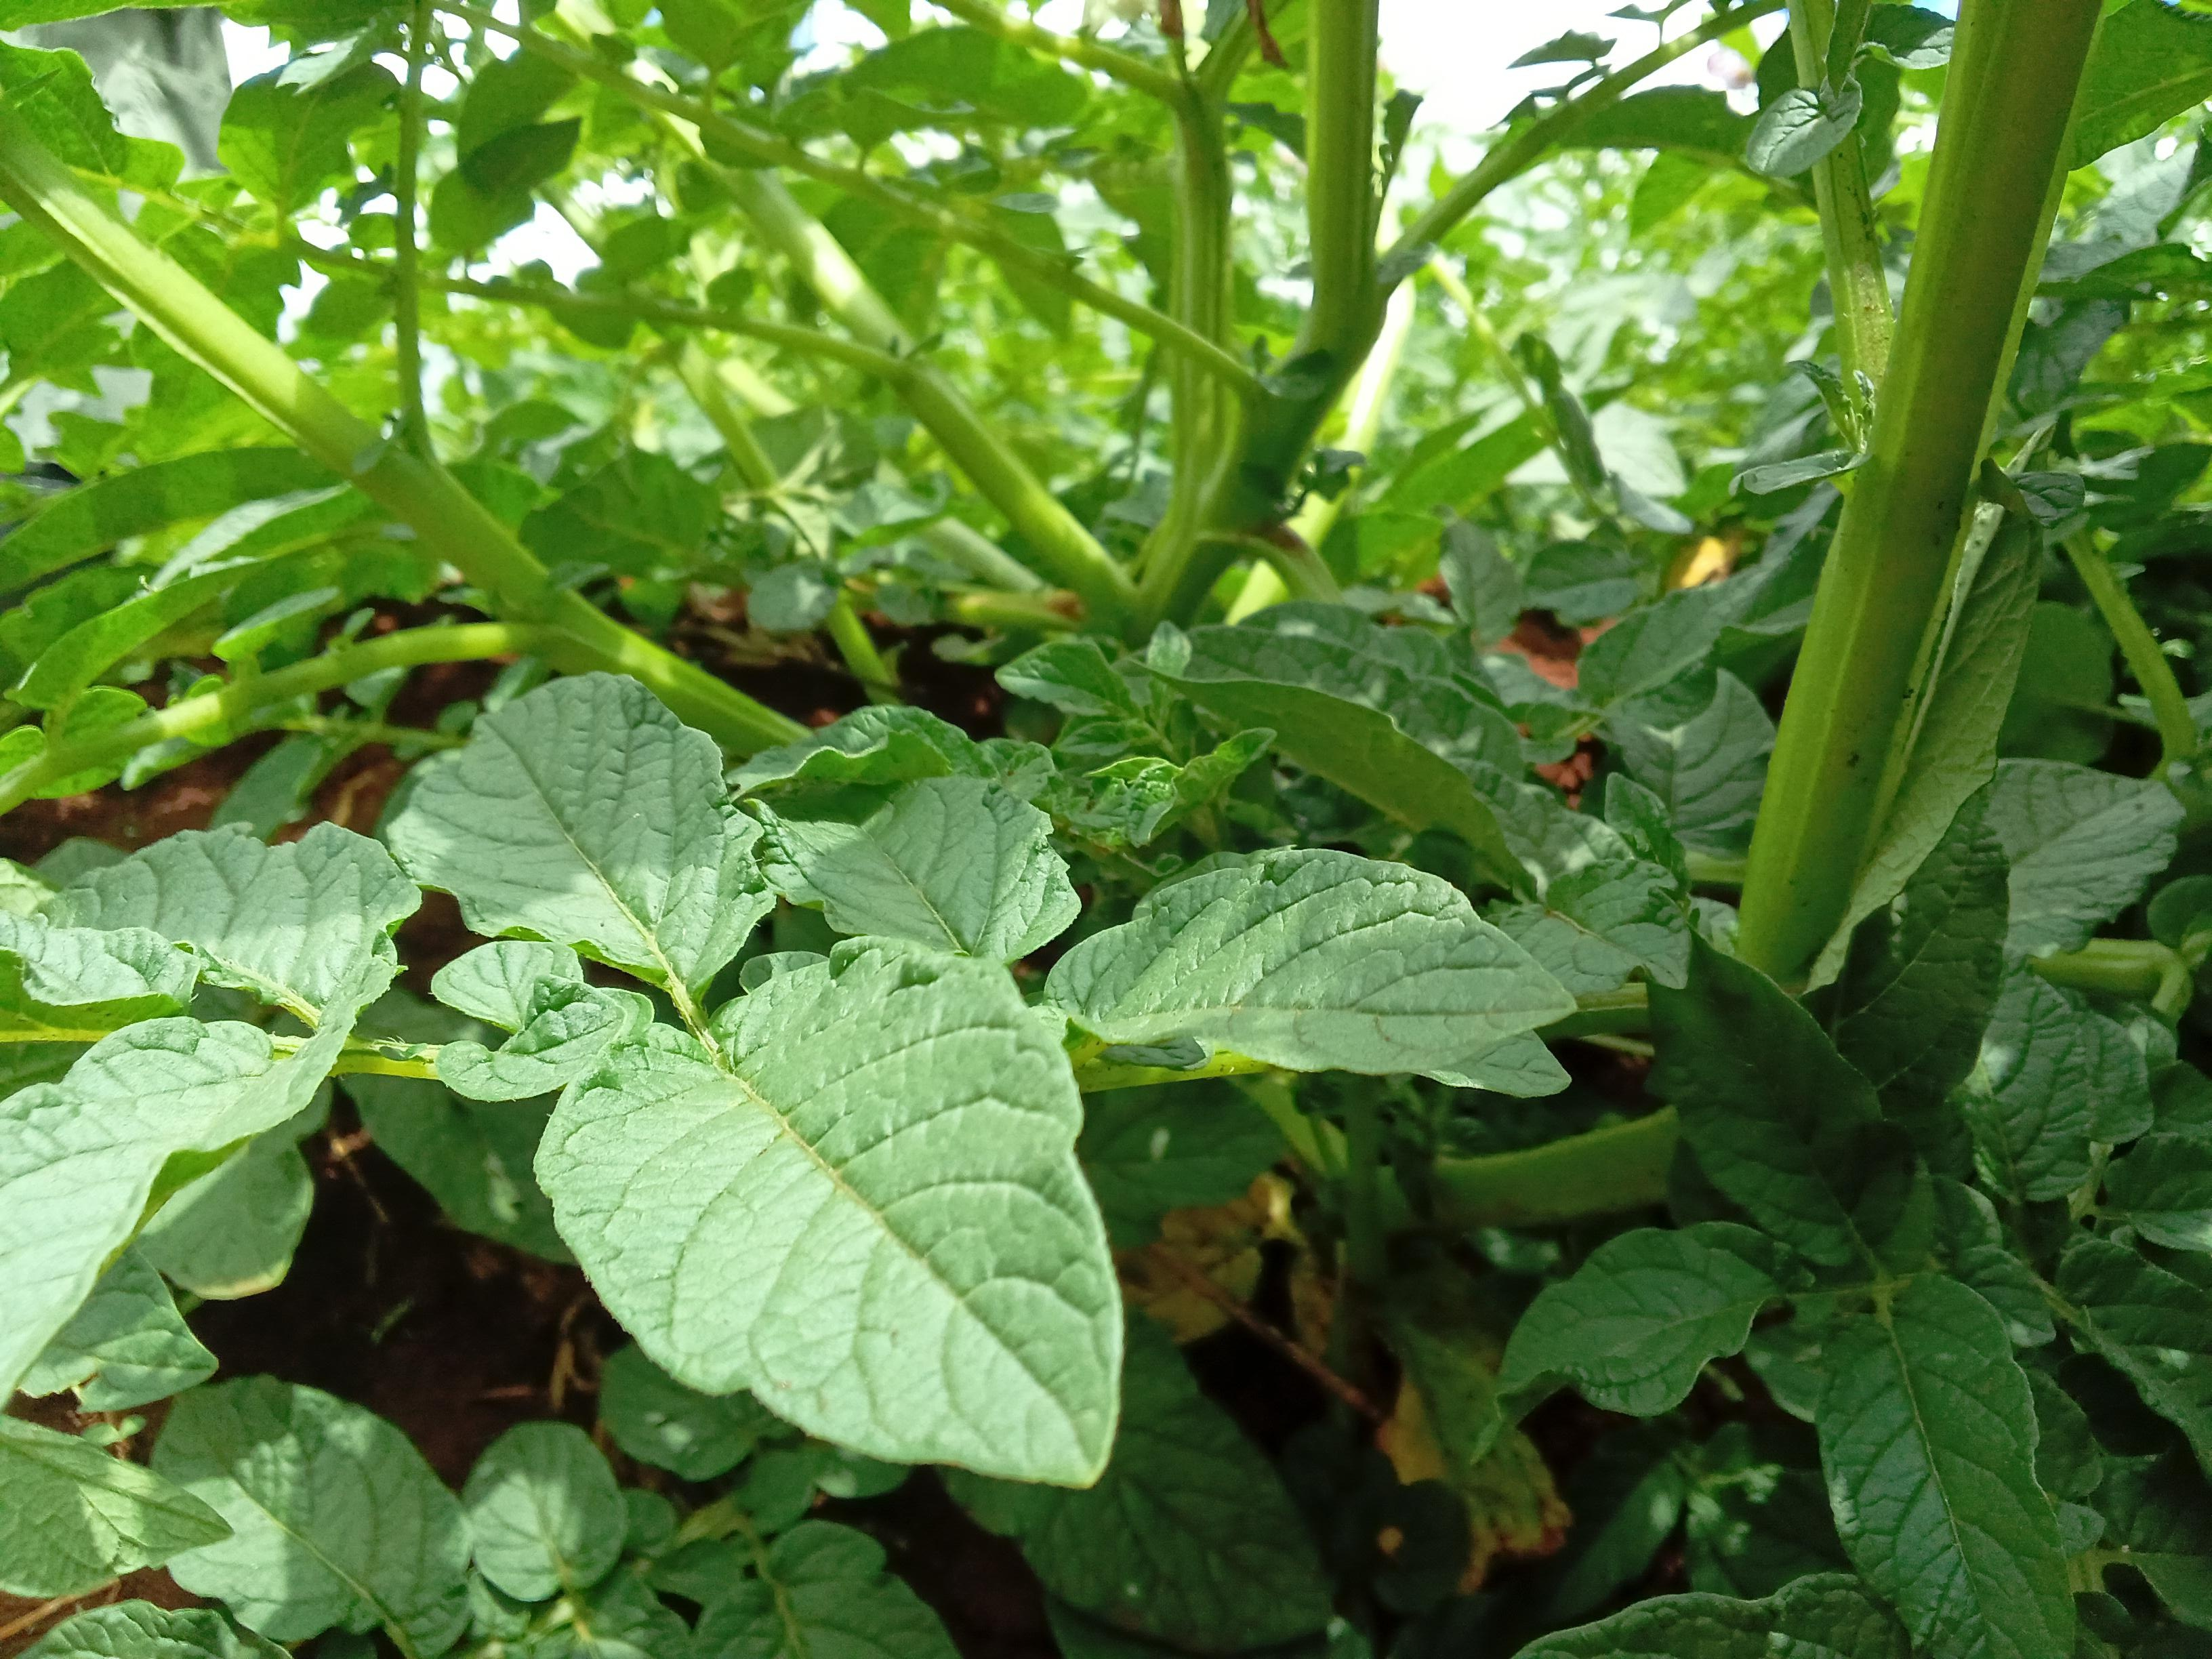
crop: potato
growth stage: flowering
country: Kenya
